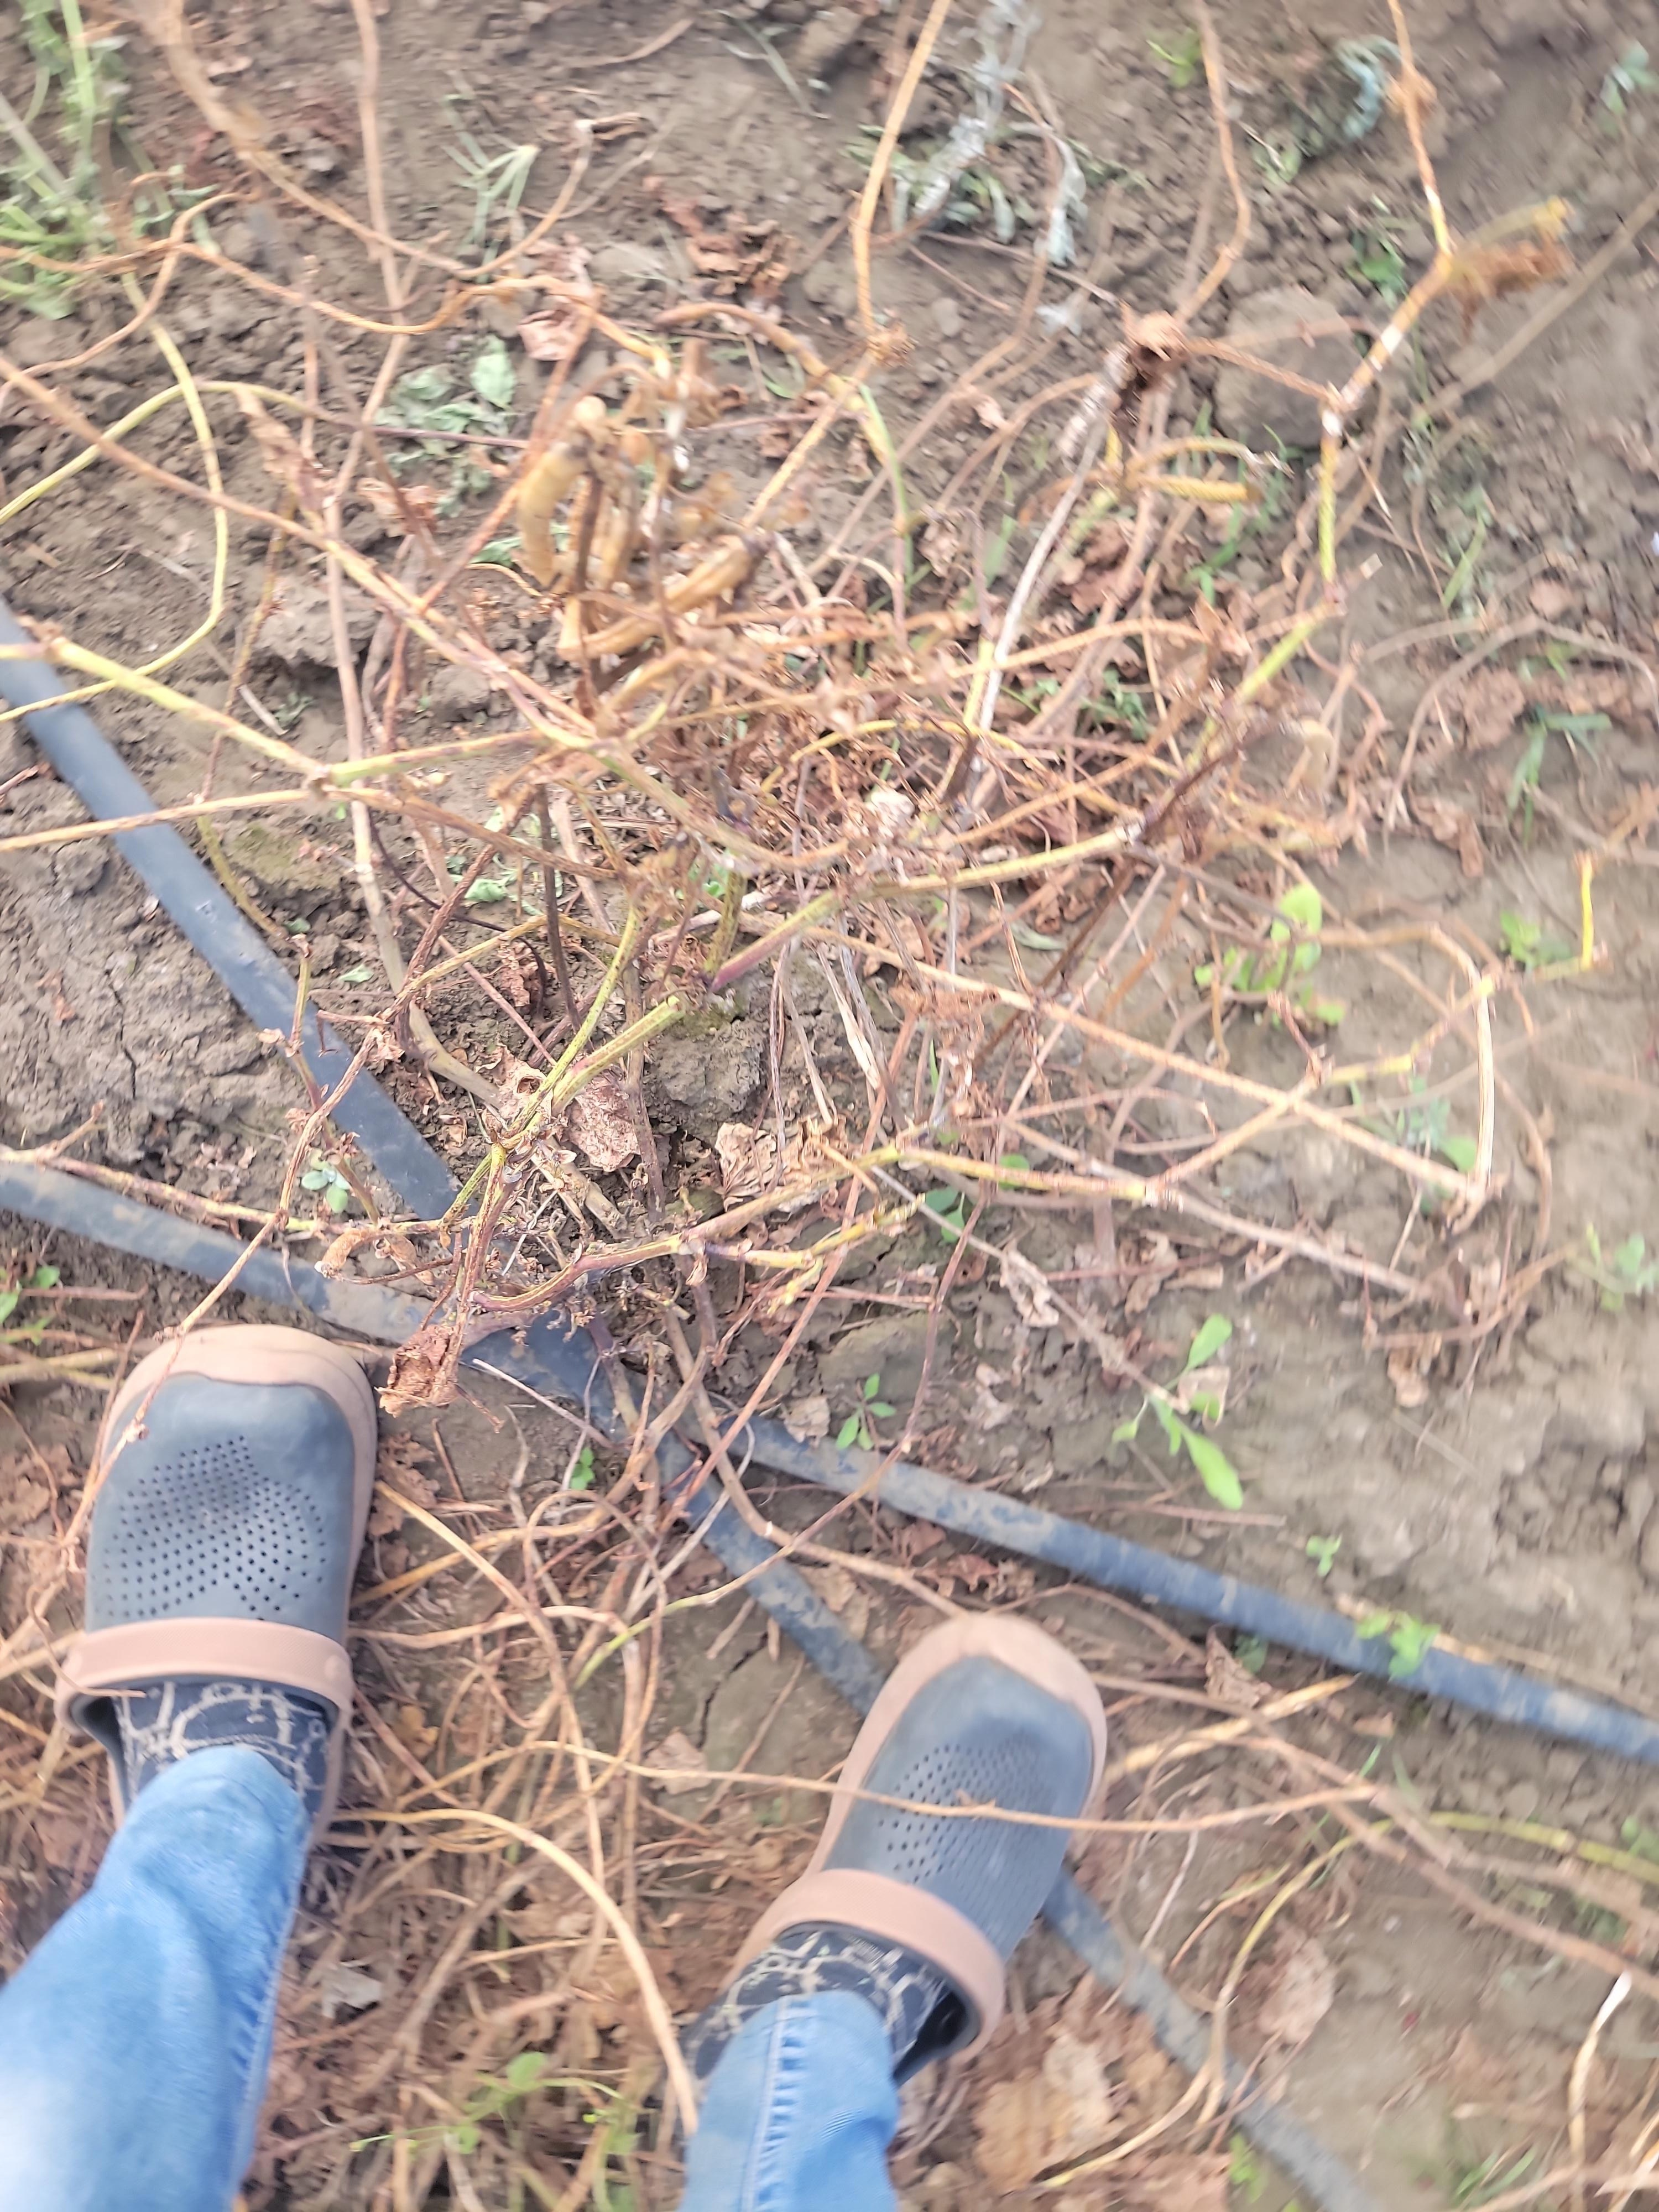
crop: cowpea
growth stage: development pod
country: Tanzania
